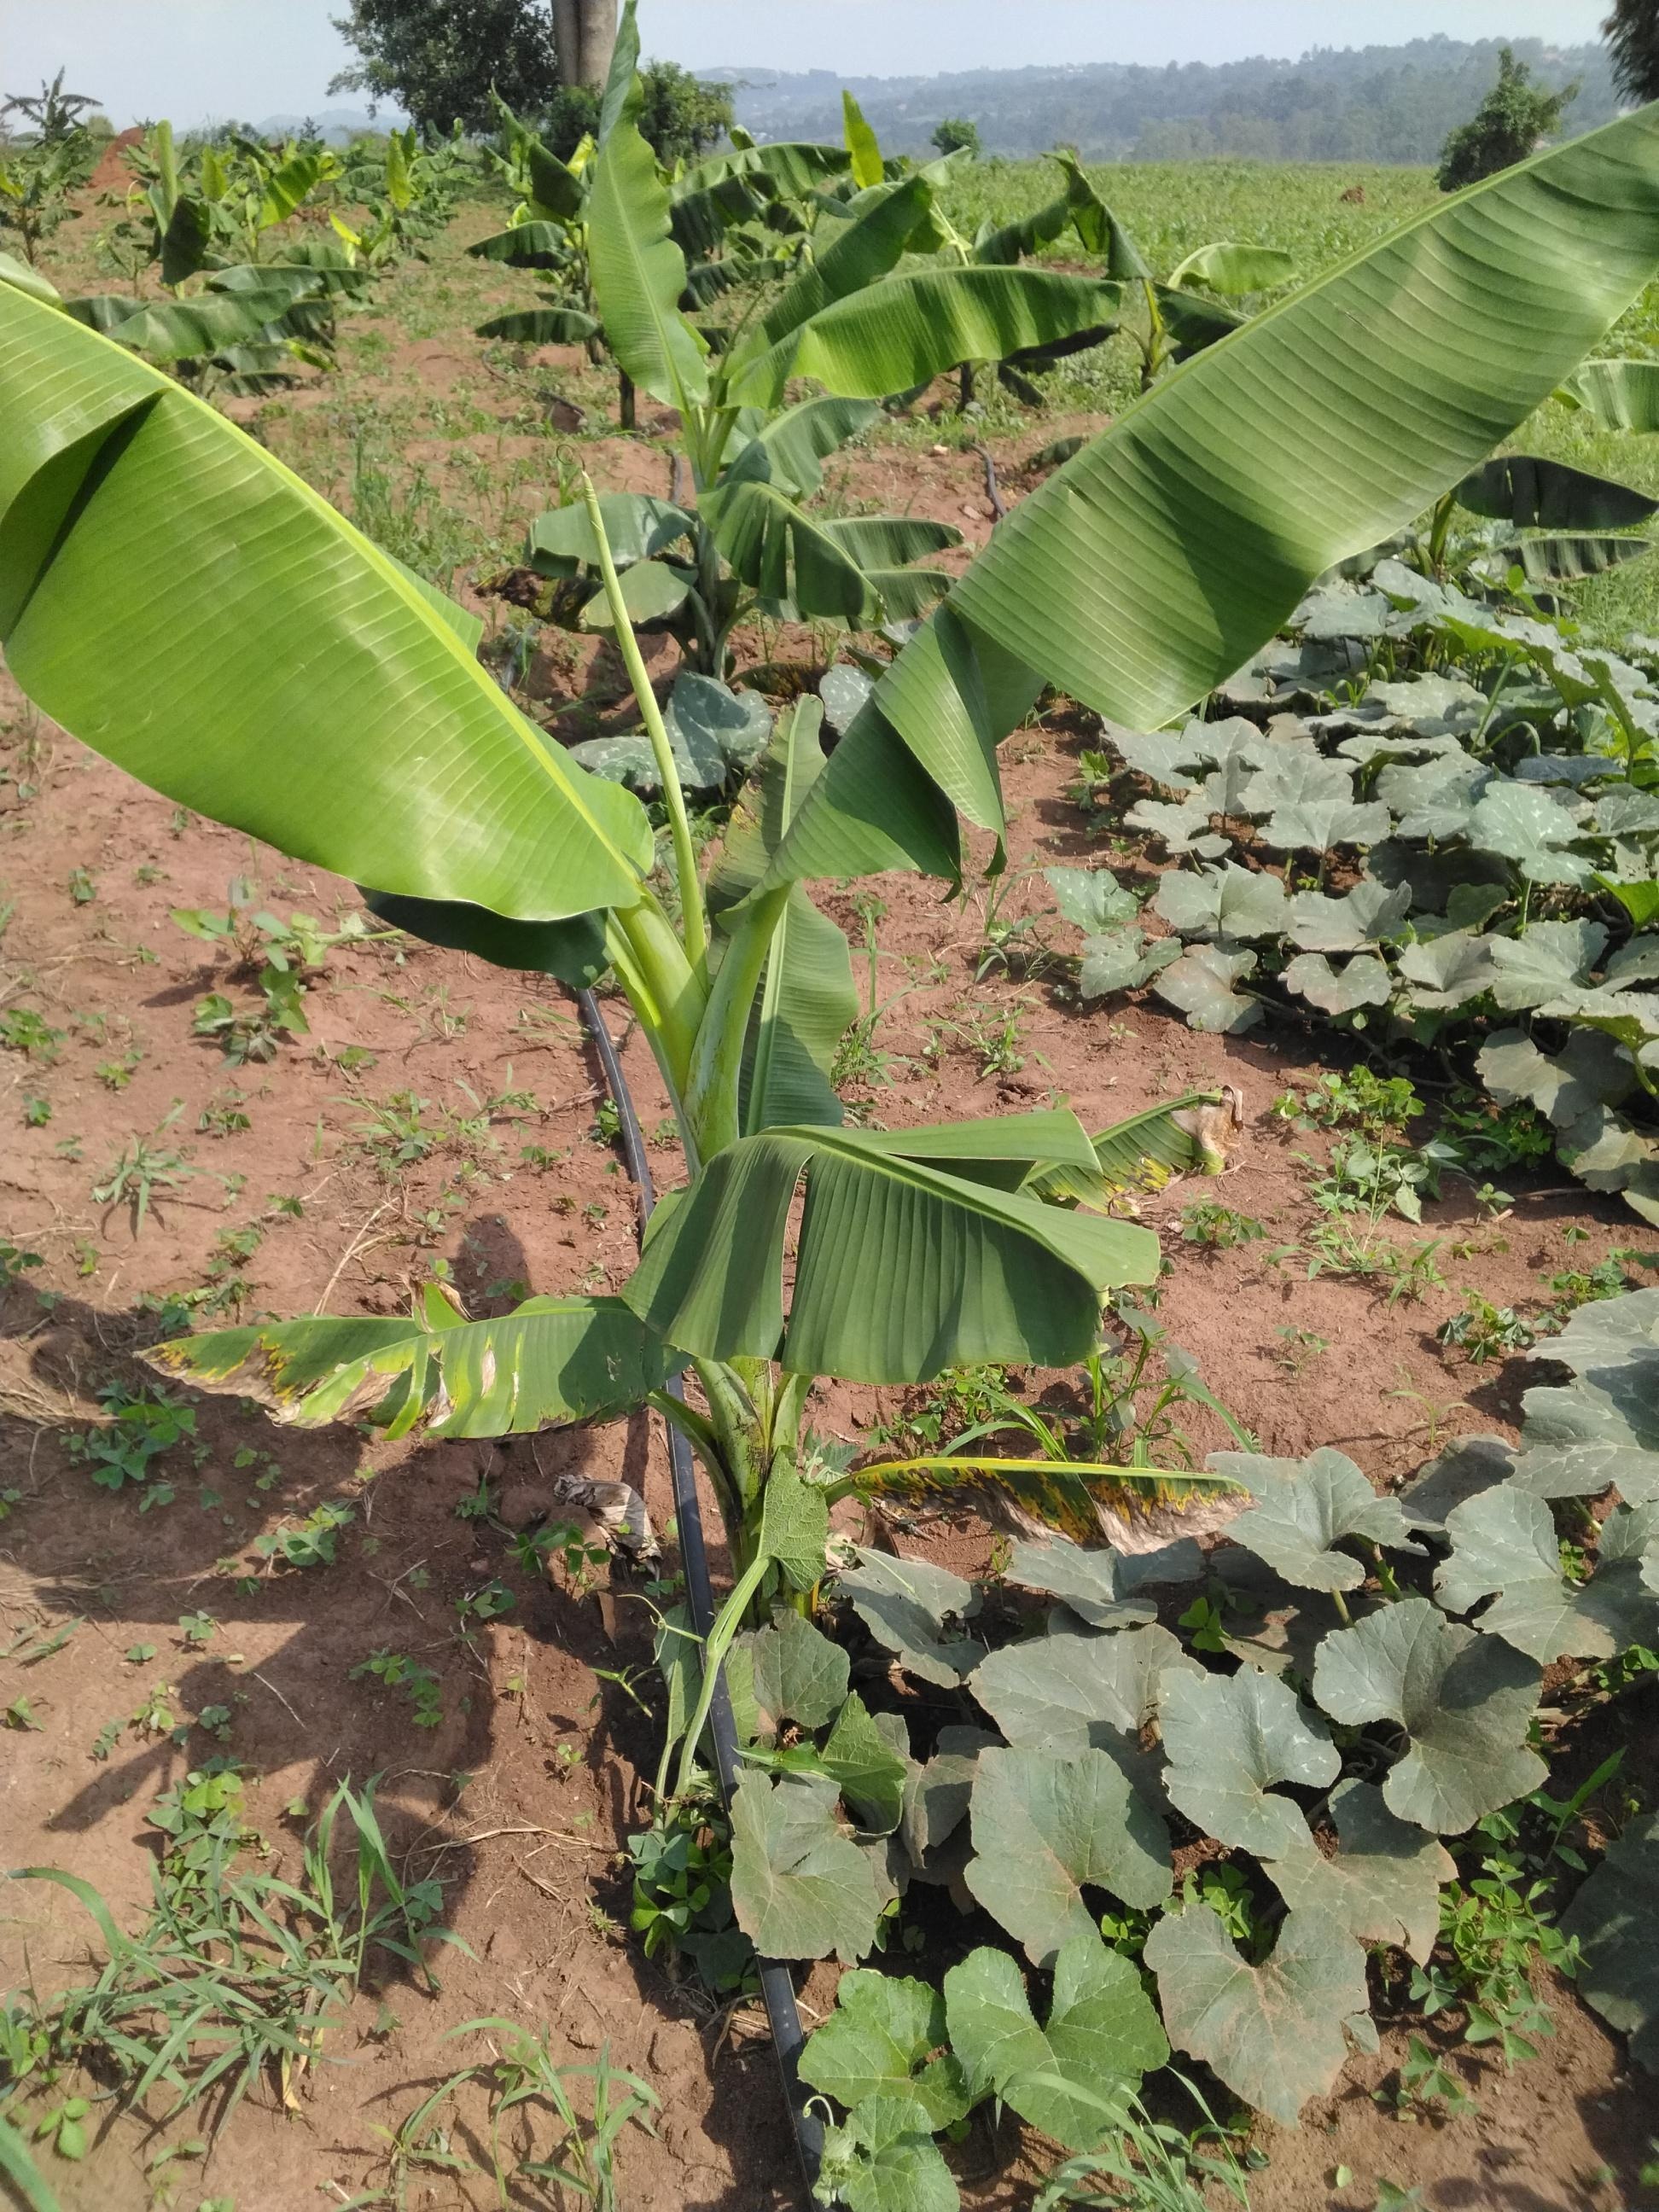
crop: banana
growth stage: vegetative
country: Uganda
